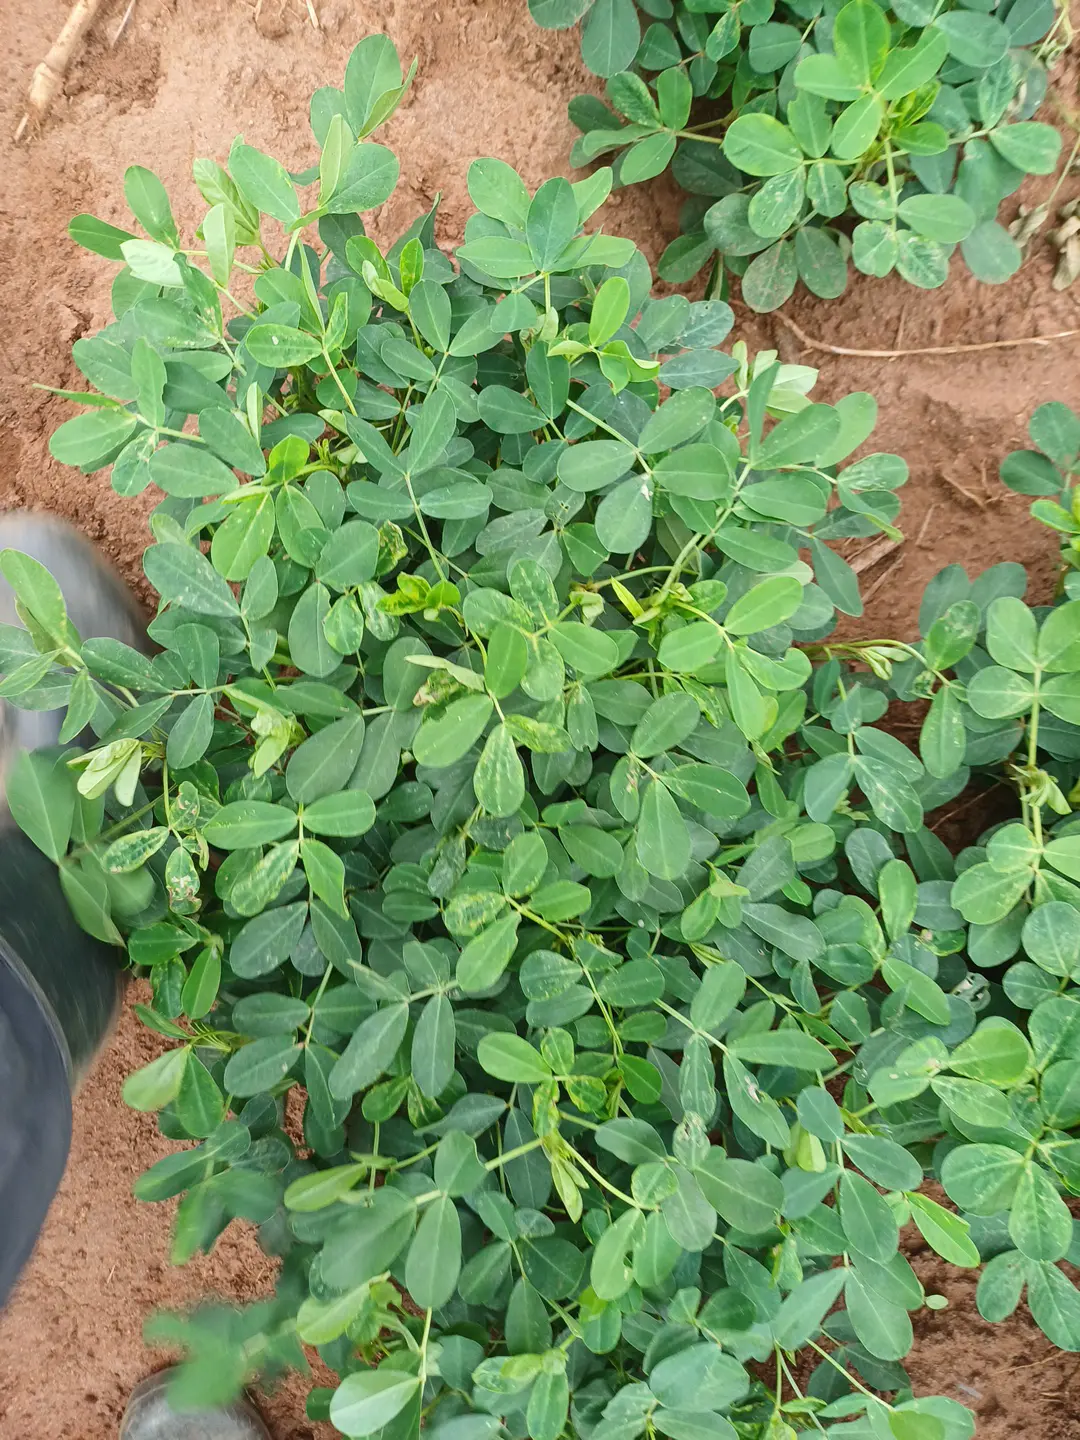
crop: groundnut
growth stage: pegging
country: Kenya
